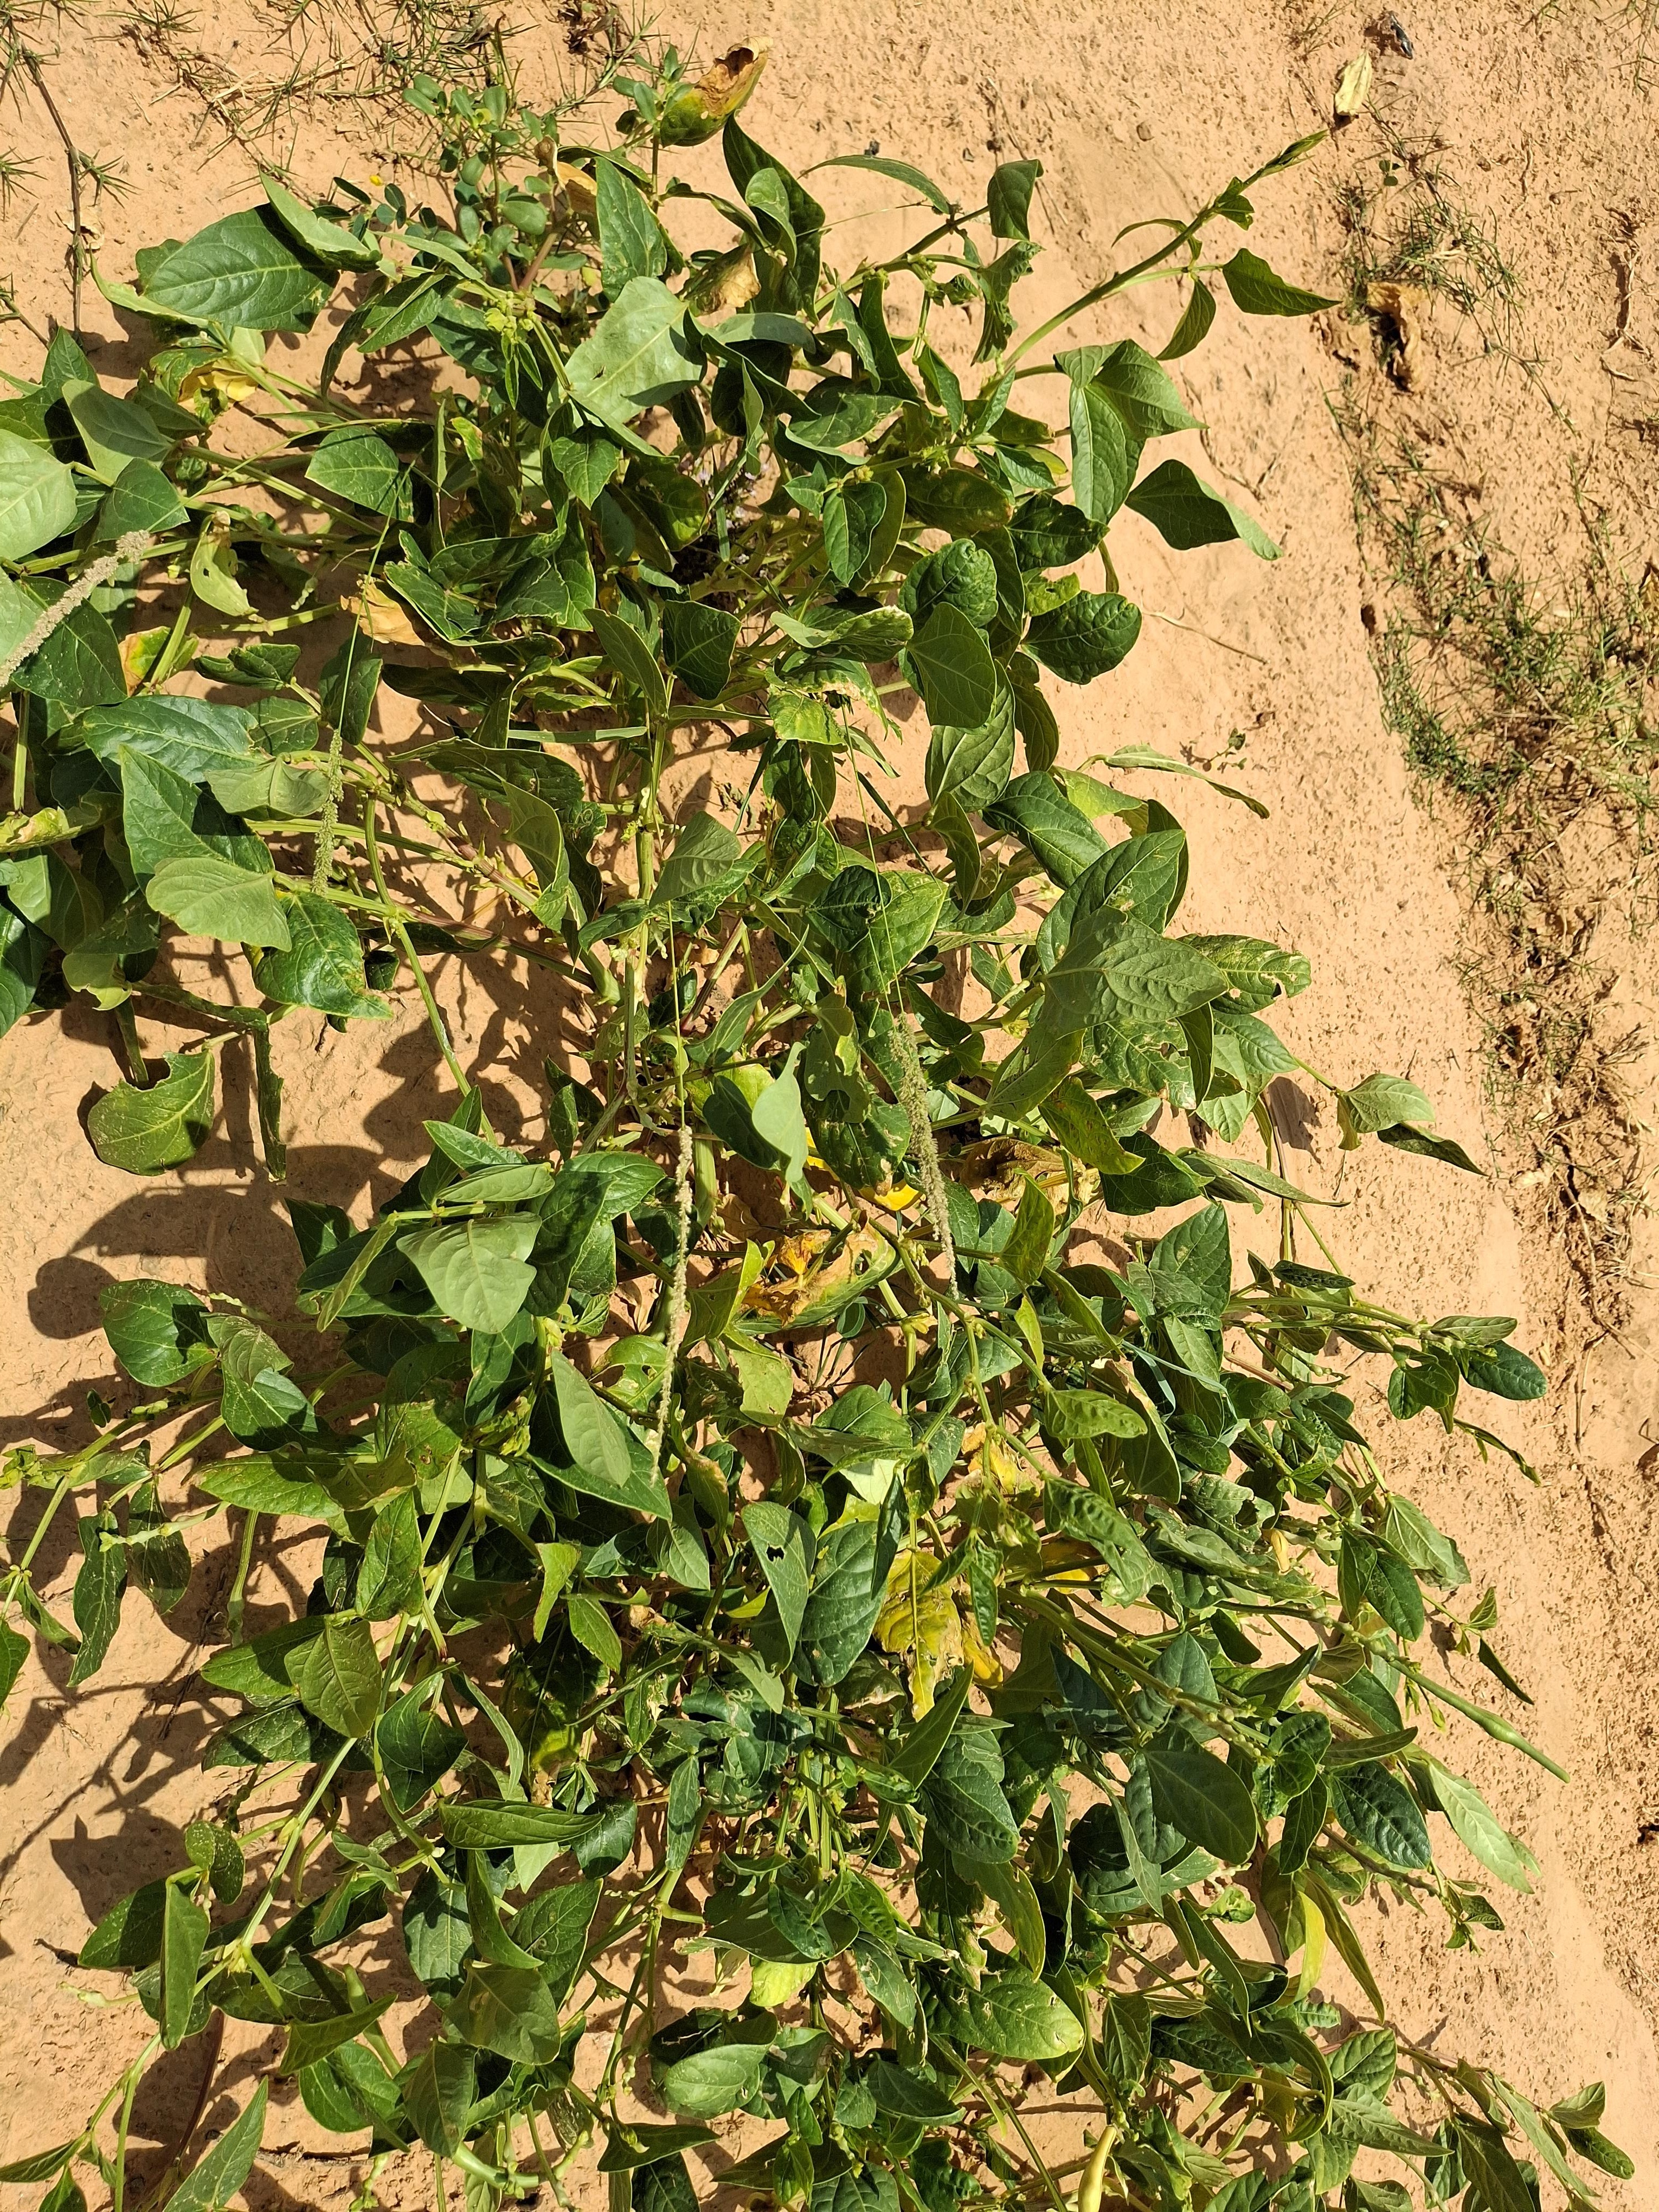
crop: cowpea
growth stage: harvest maturity
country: Nigeria
